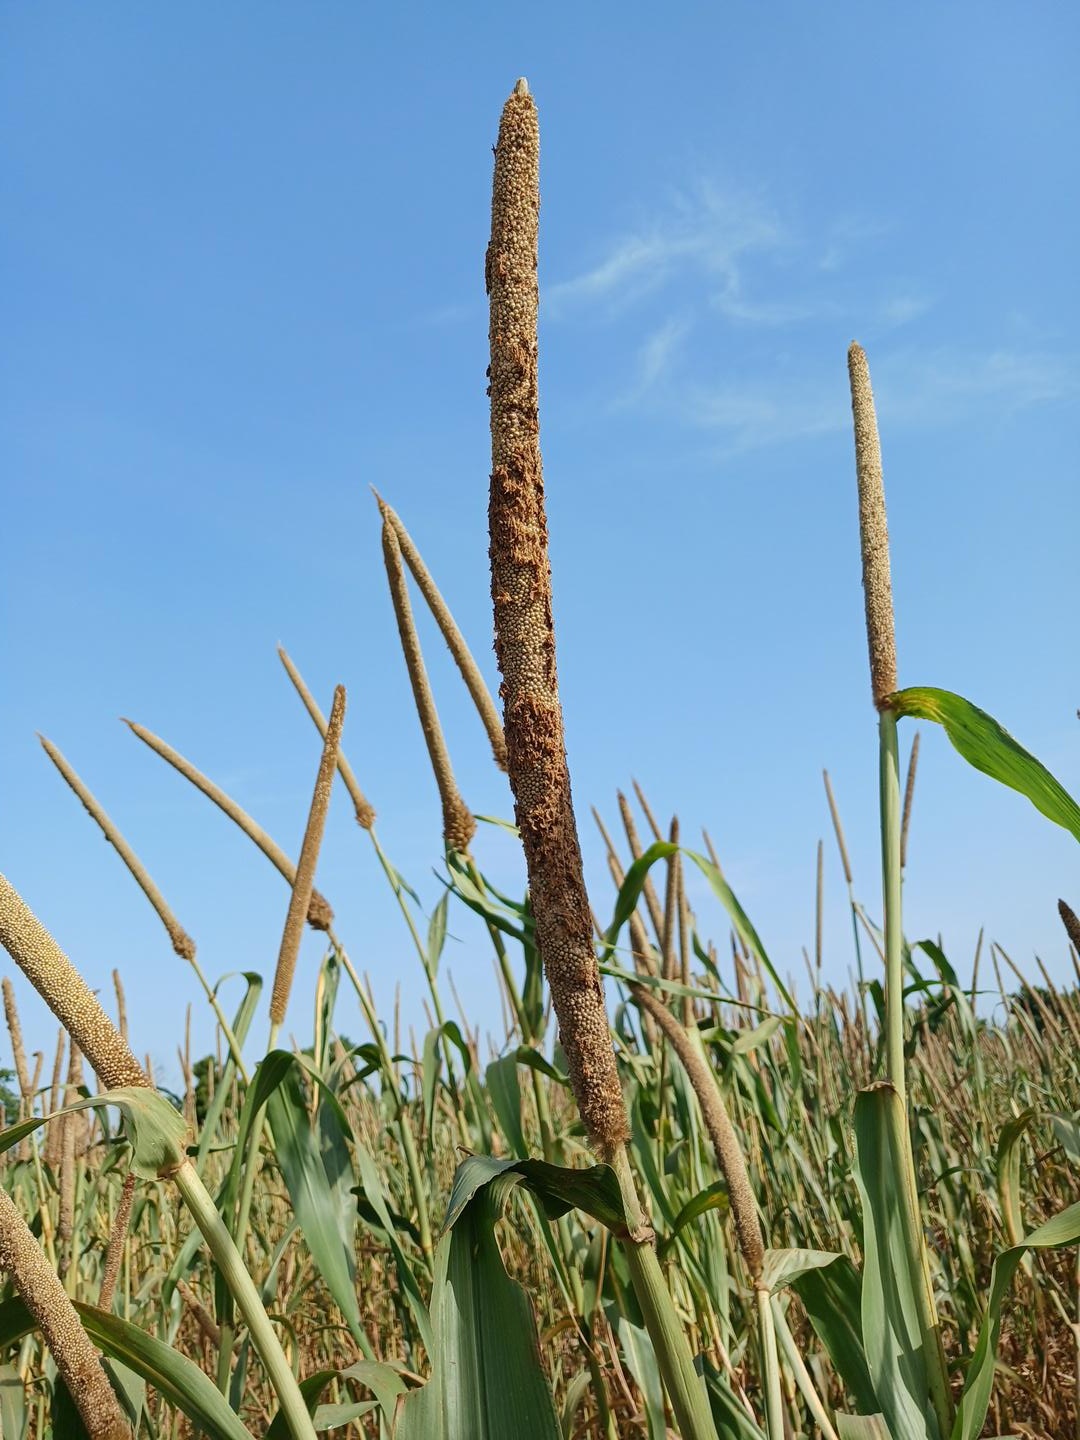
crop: pearl millet
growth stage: maturity
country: Senegal
